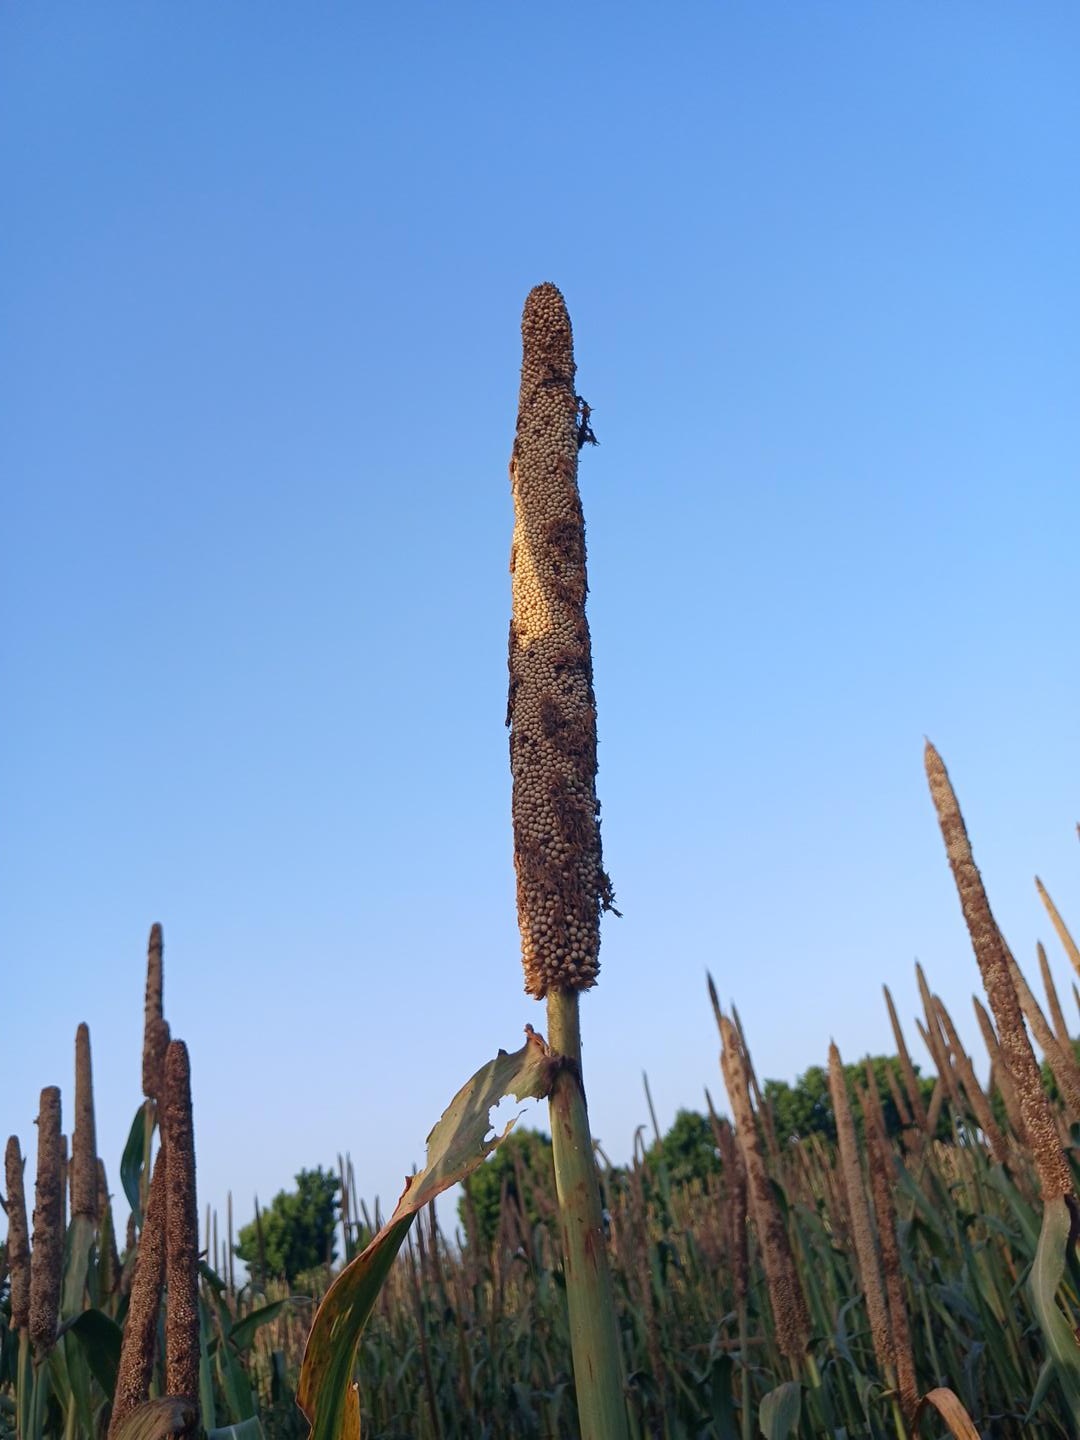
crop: pearl millet
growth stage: maturity
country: Senegal
